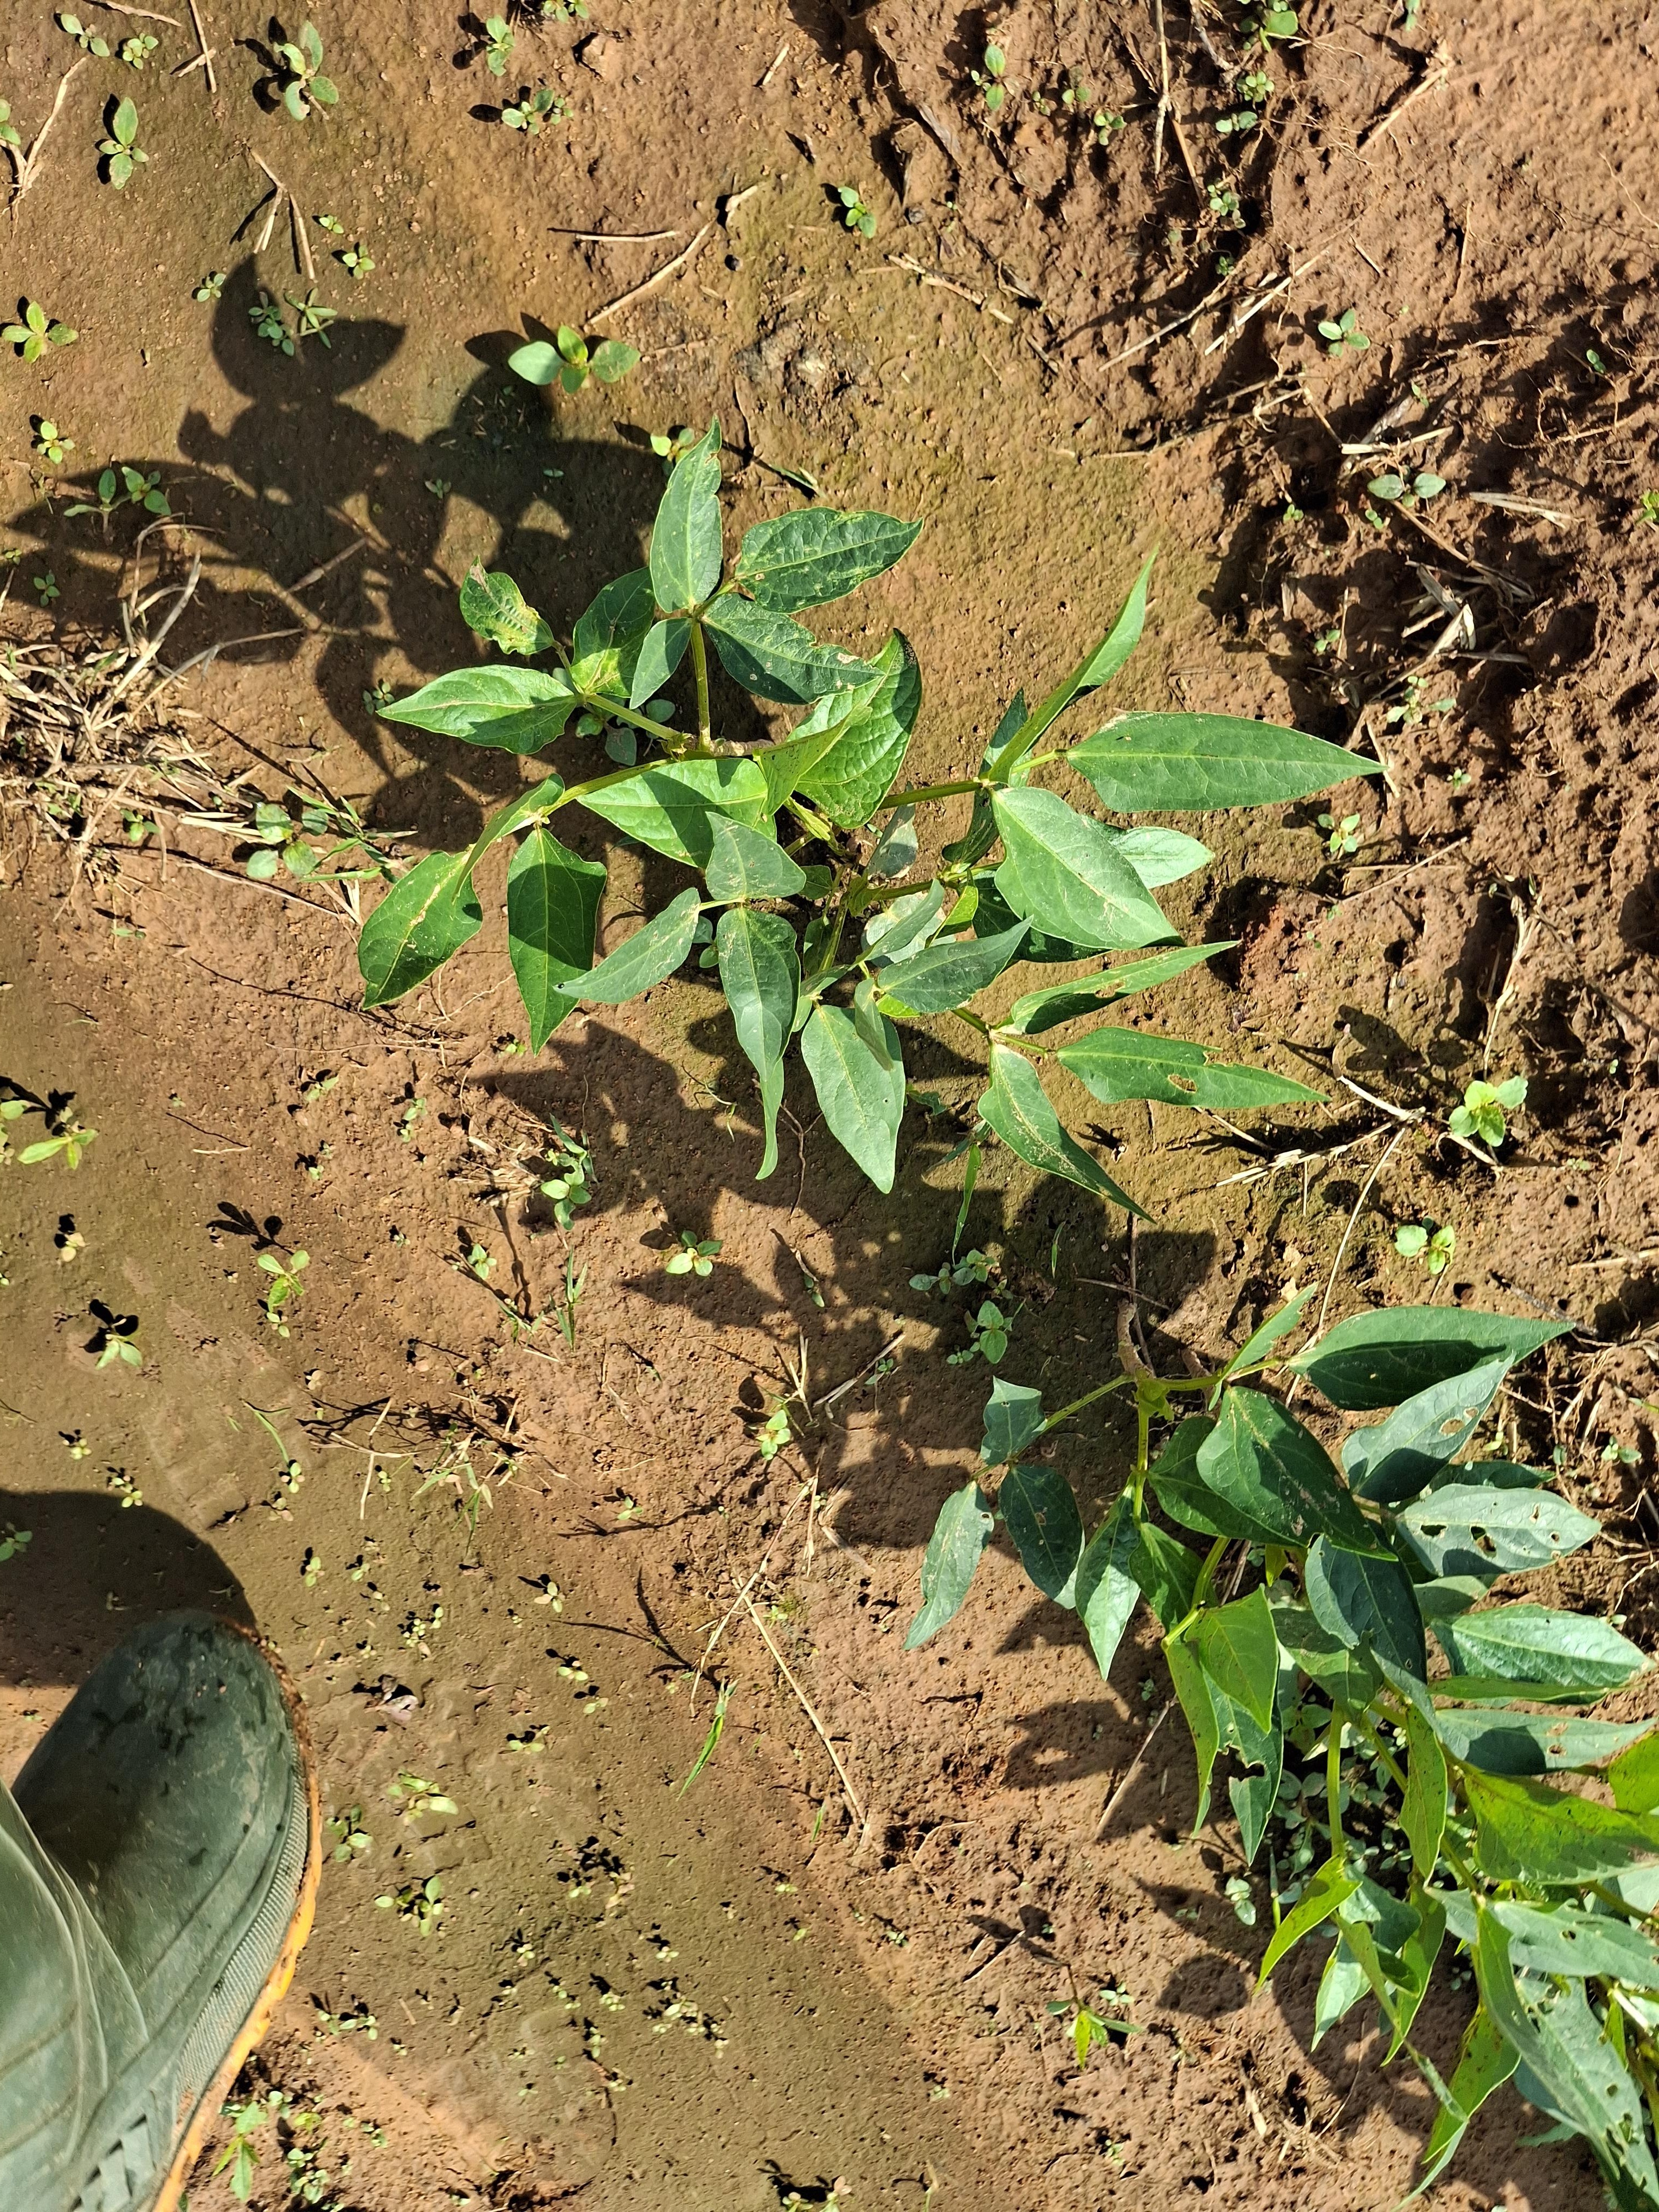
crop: cowpea
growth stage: sprouting emergence
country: Nigeria
